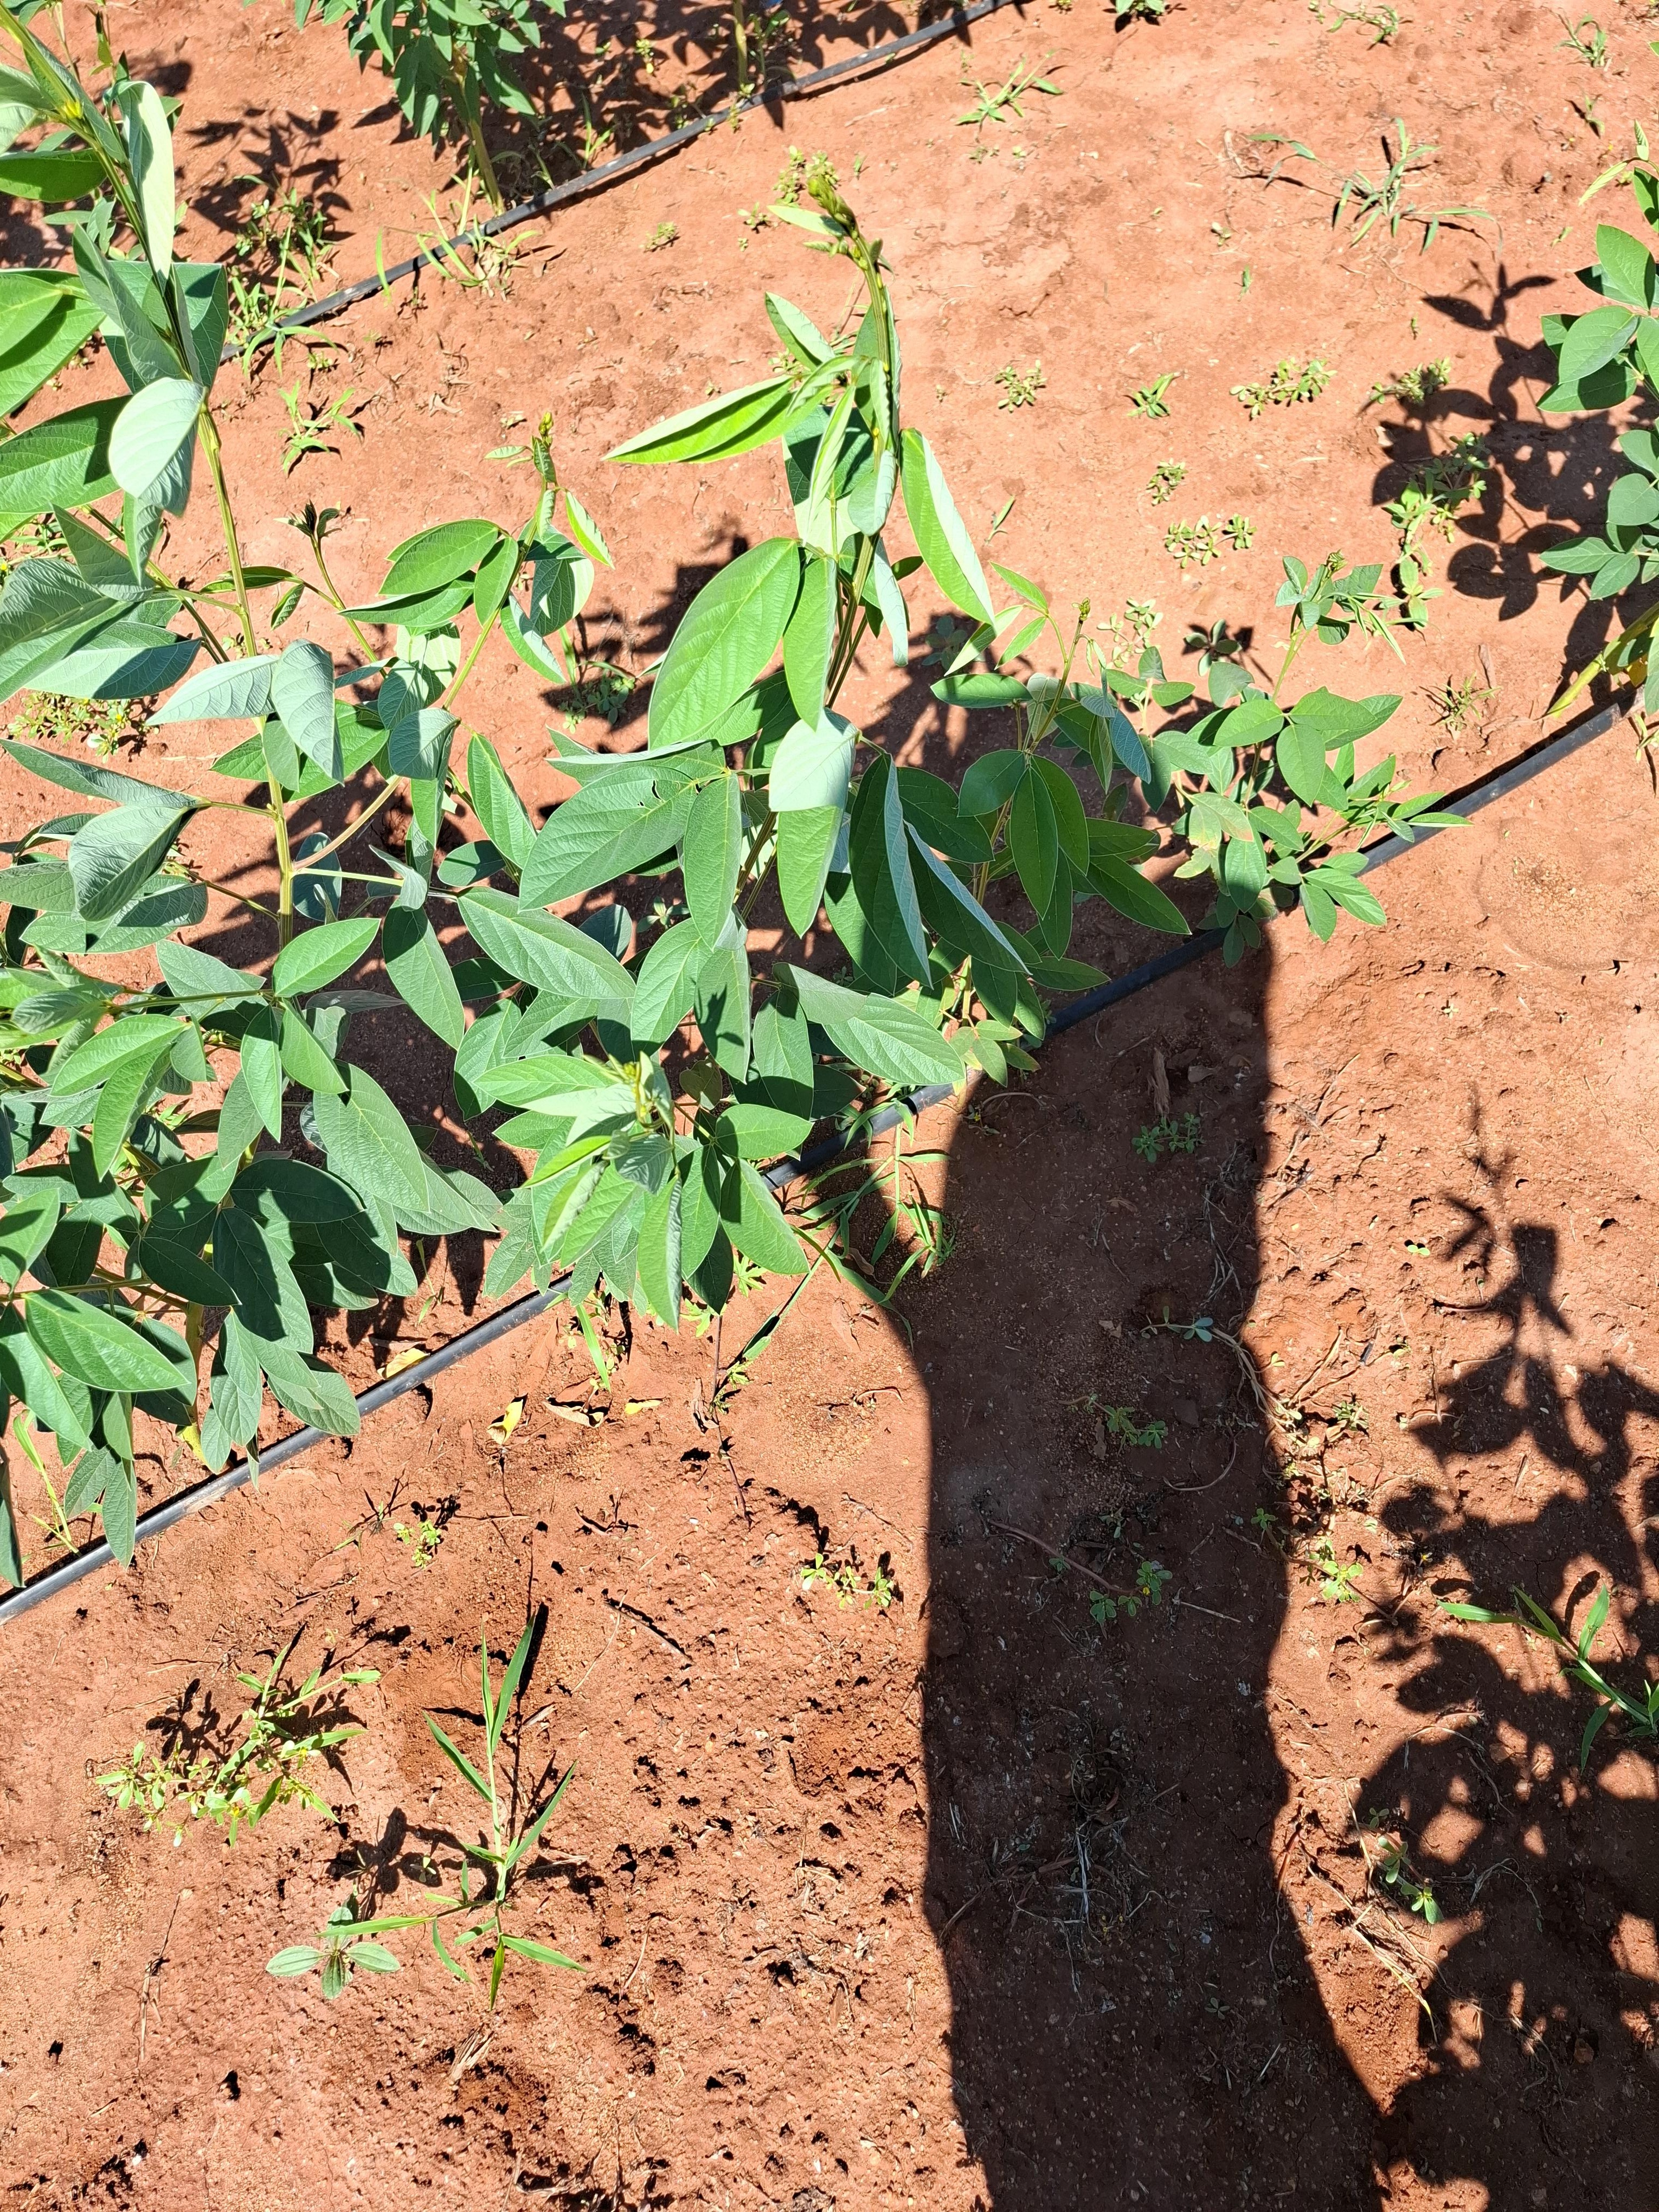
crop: pigeonpea
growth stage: vegetative
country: Kenya
